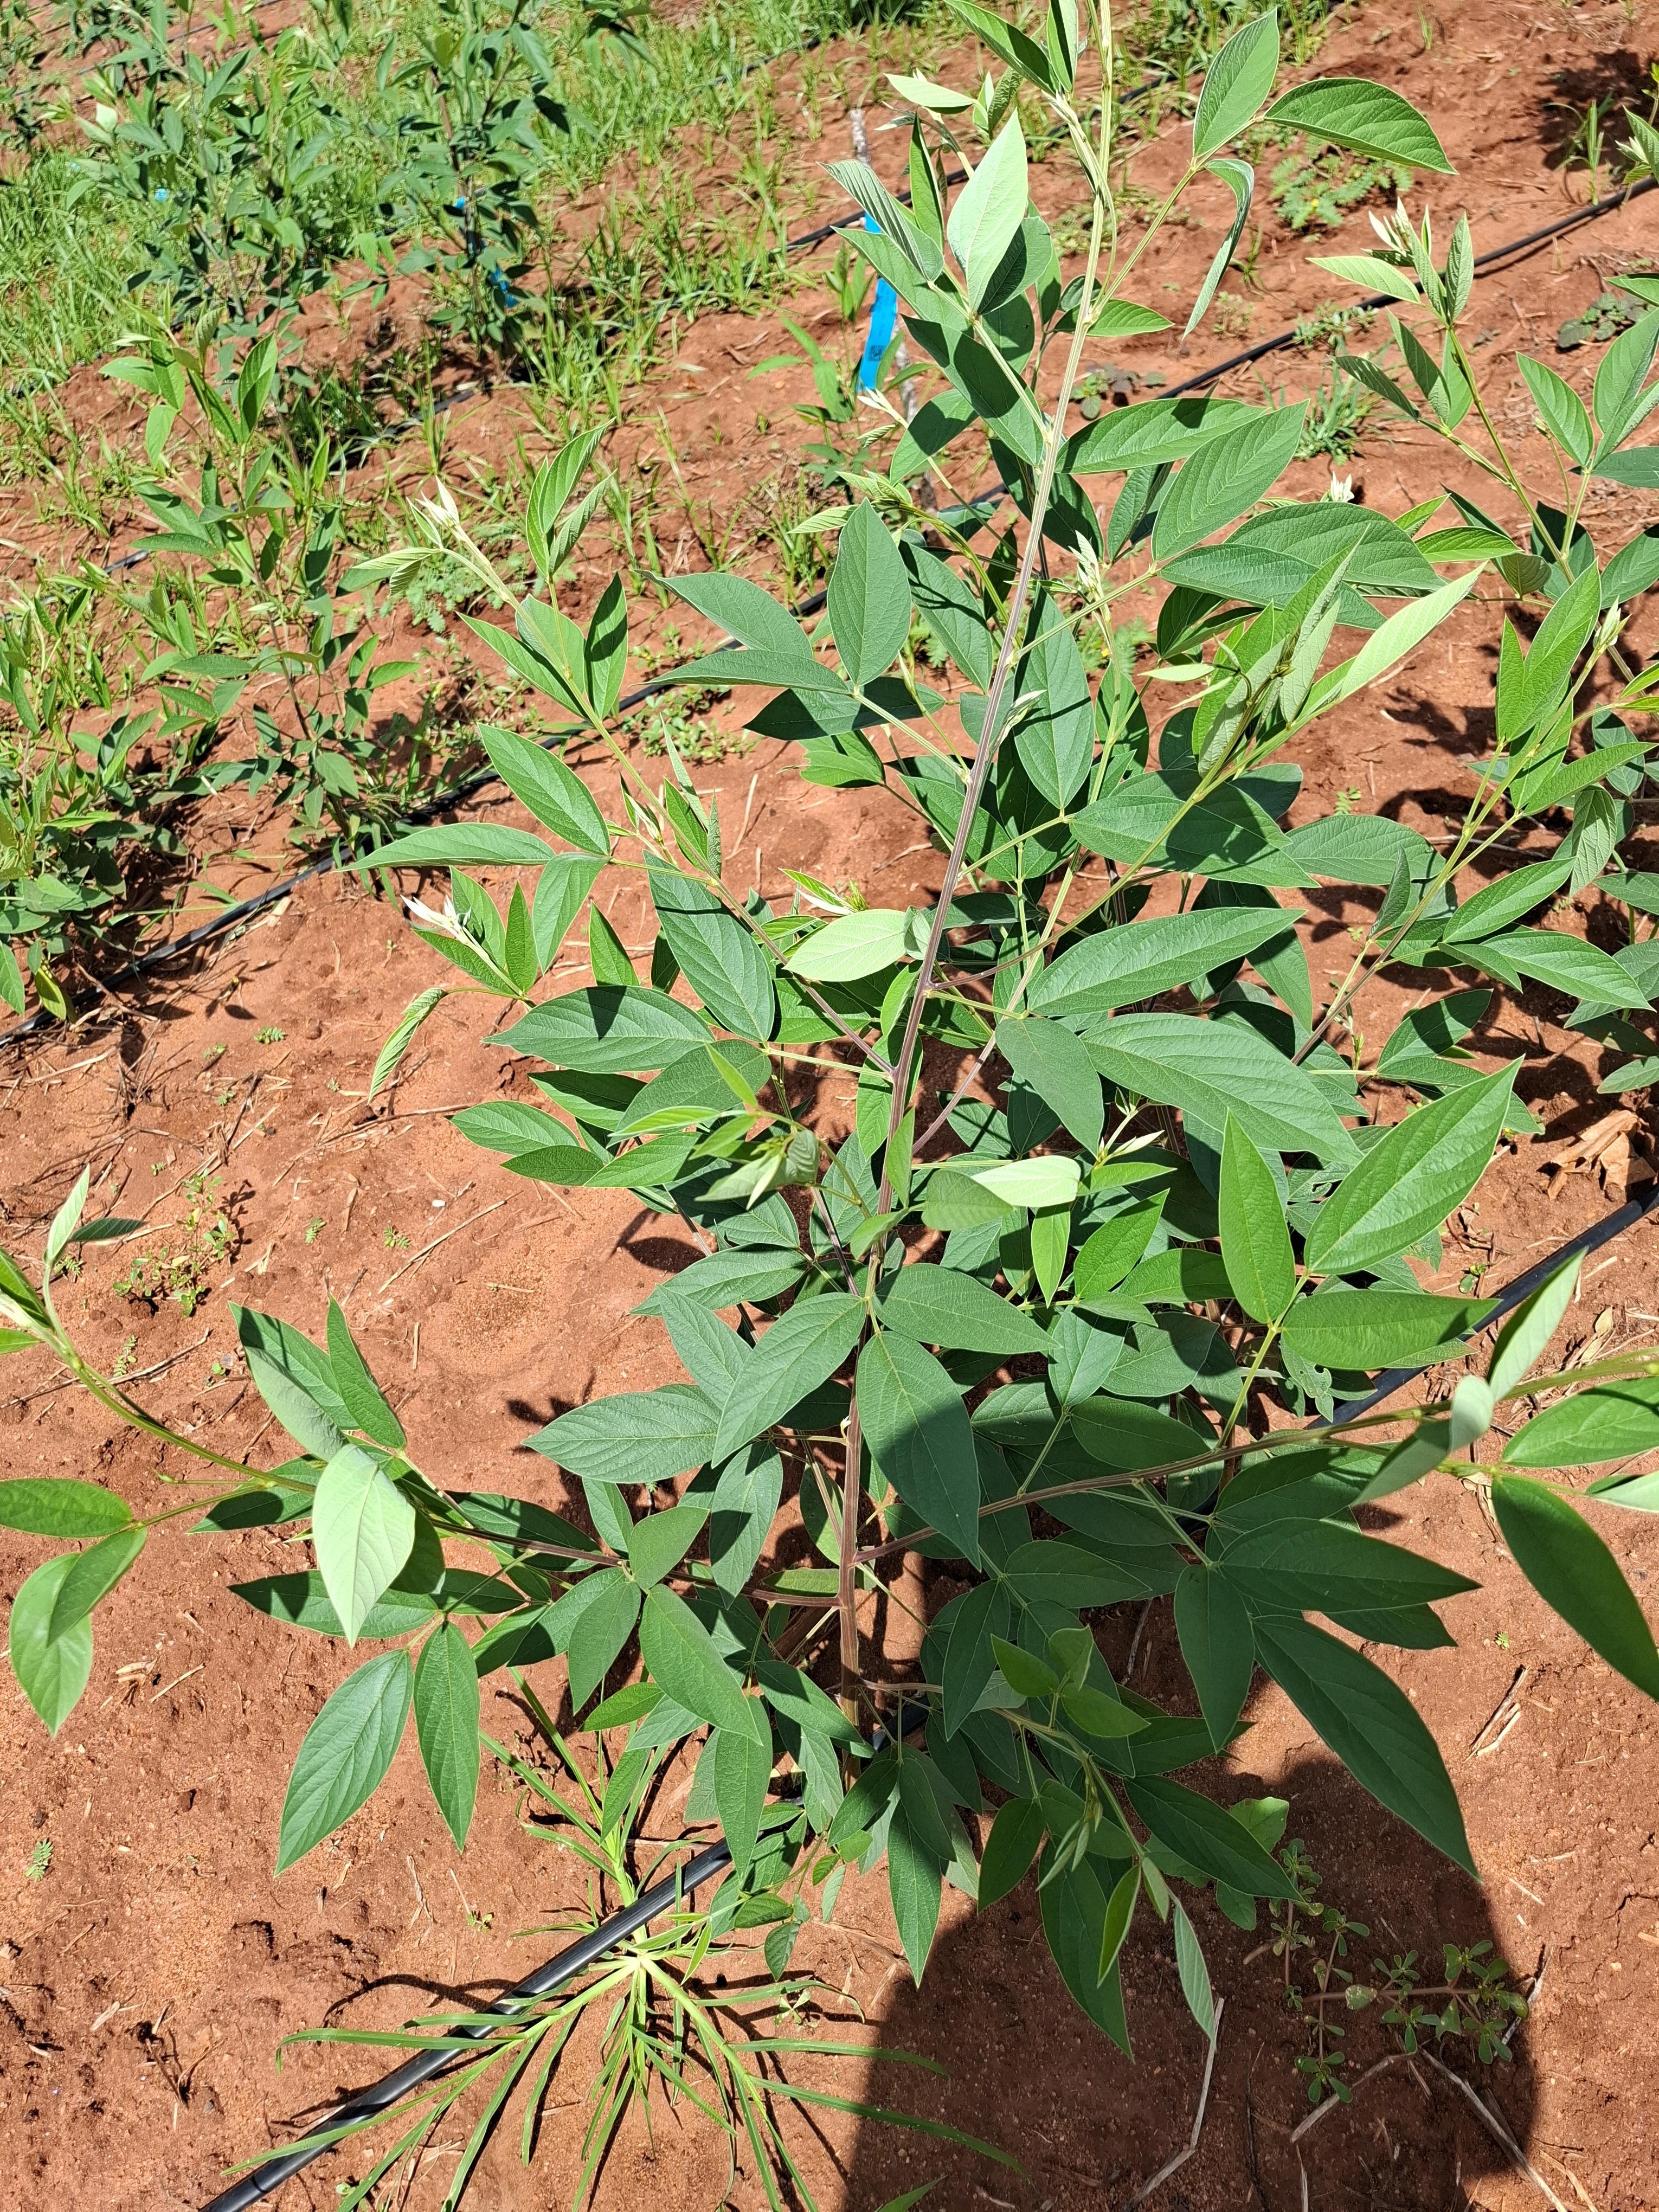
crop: pigeonpea
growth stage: flowering
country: Kenya
